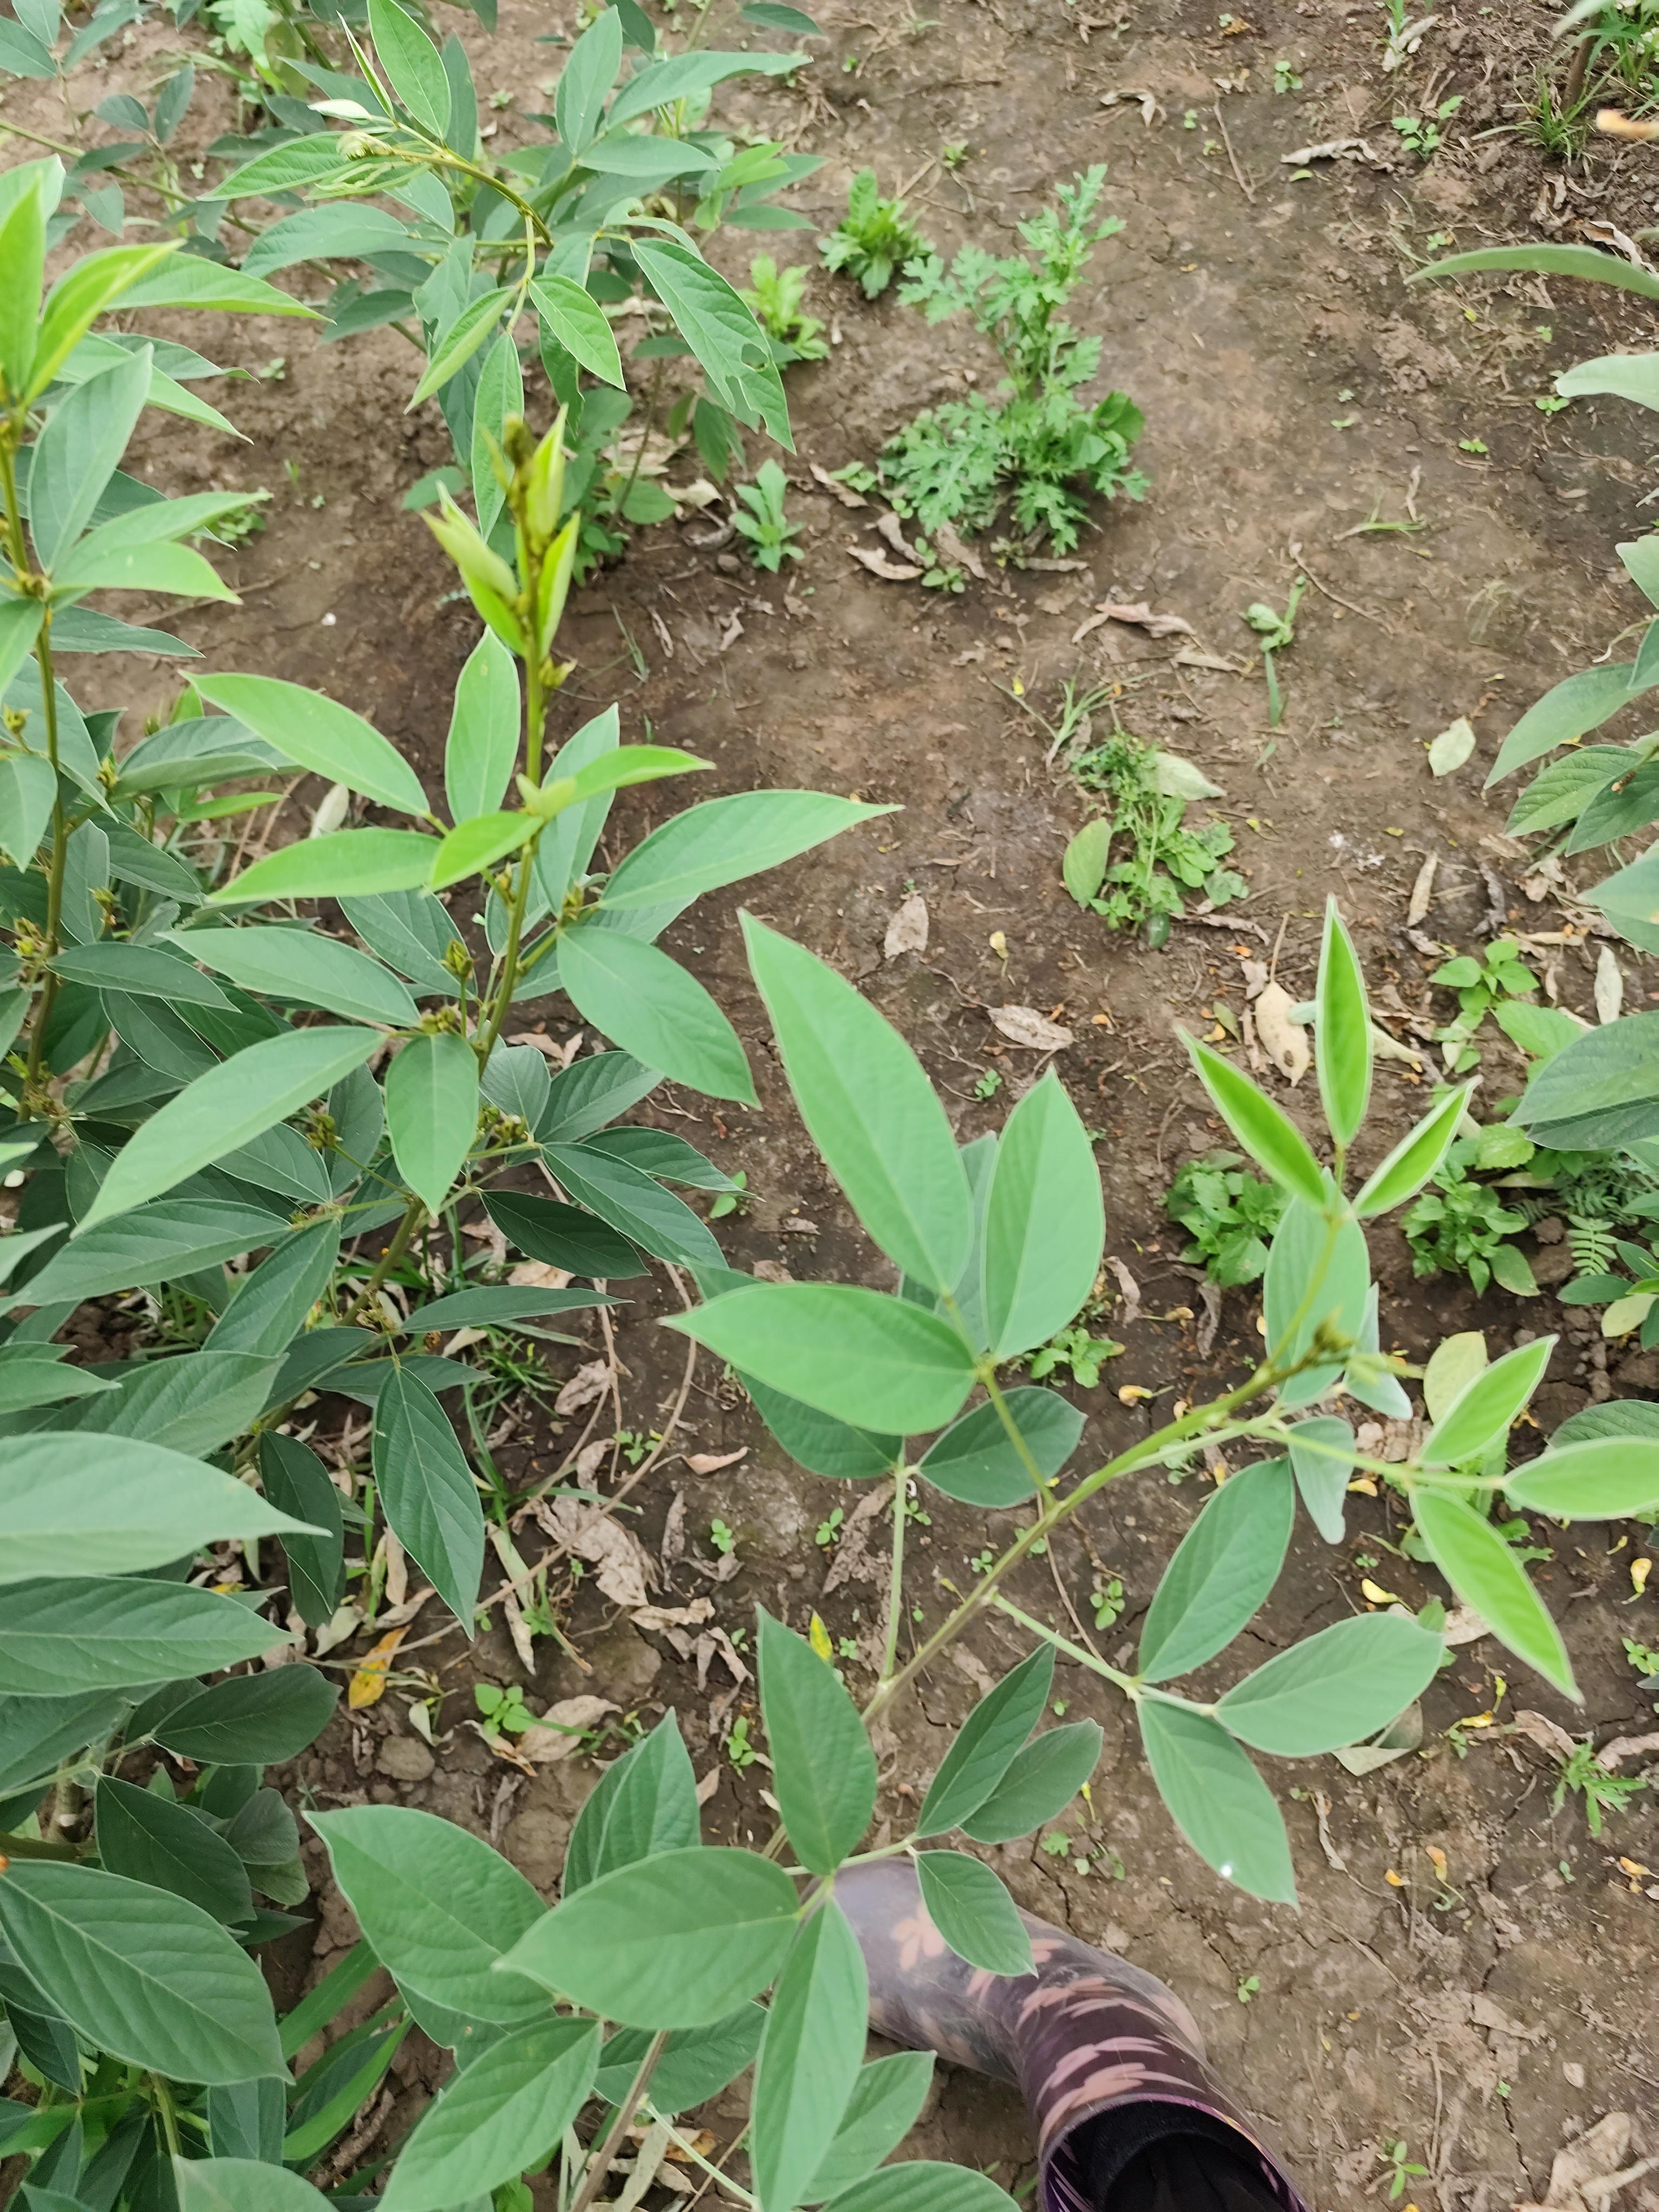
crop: pigeonpea
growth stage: flowering
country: Tanzania
